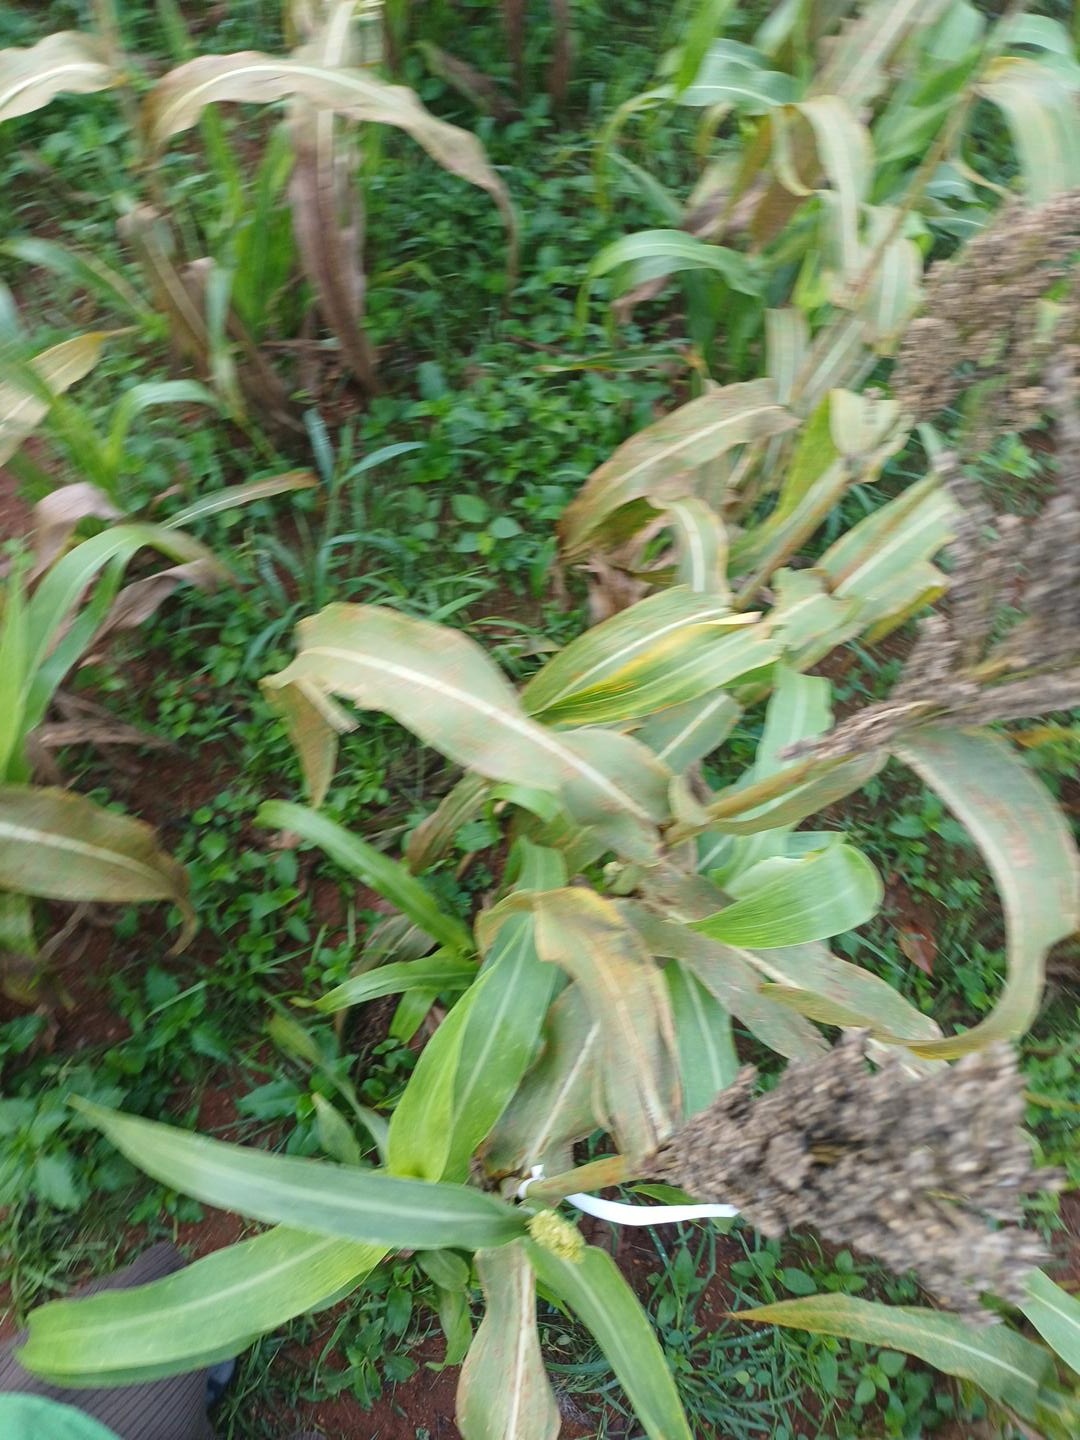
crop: sorghum
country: Kenya
